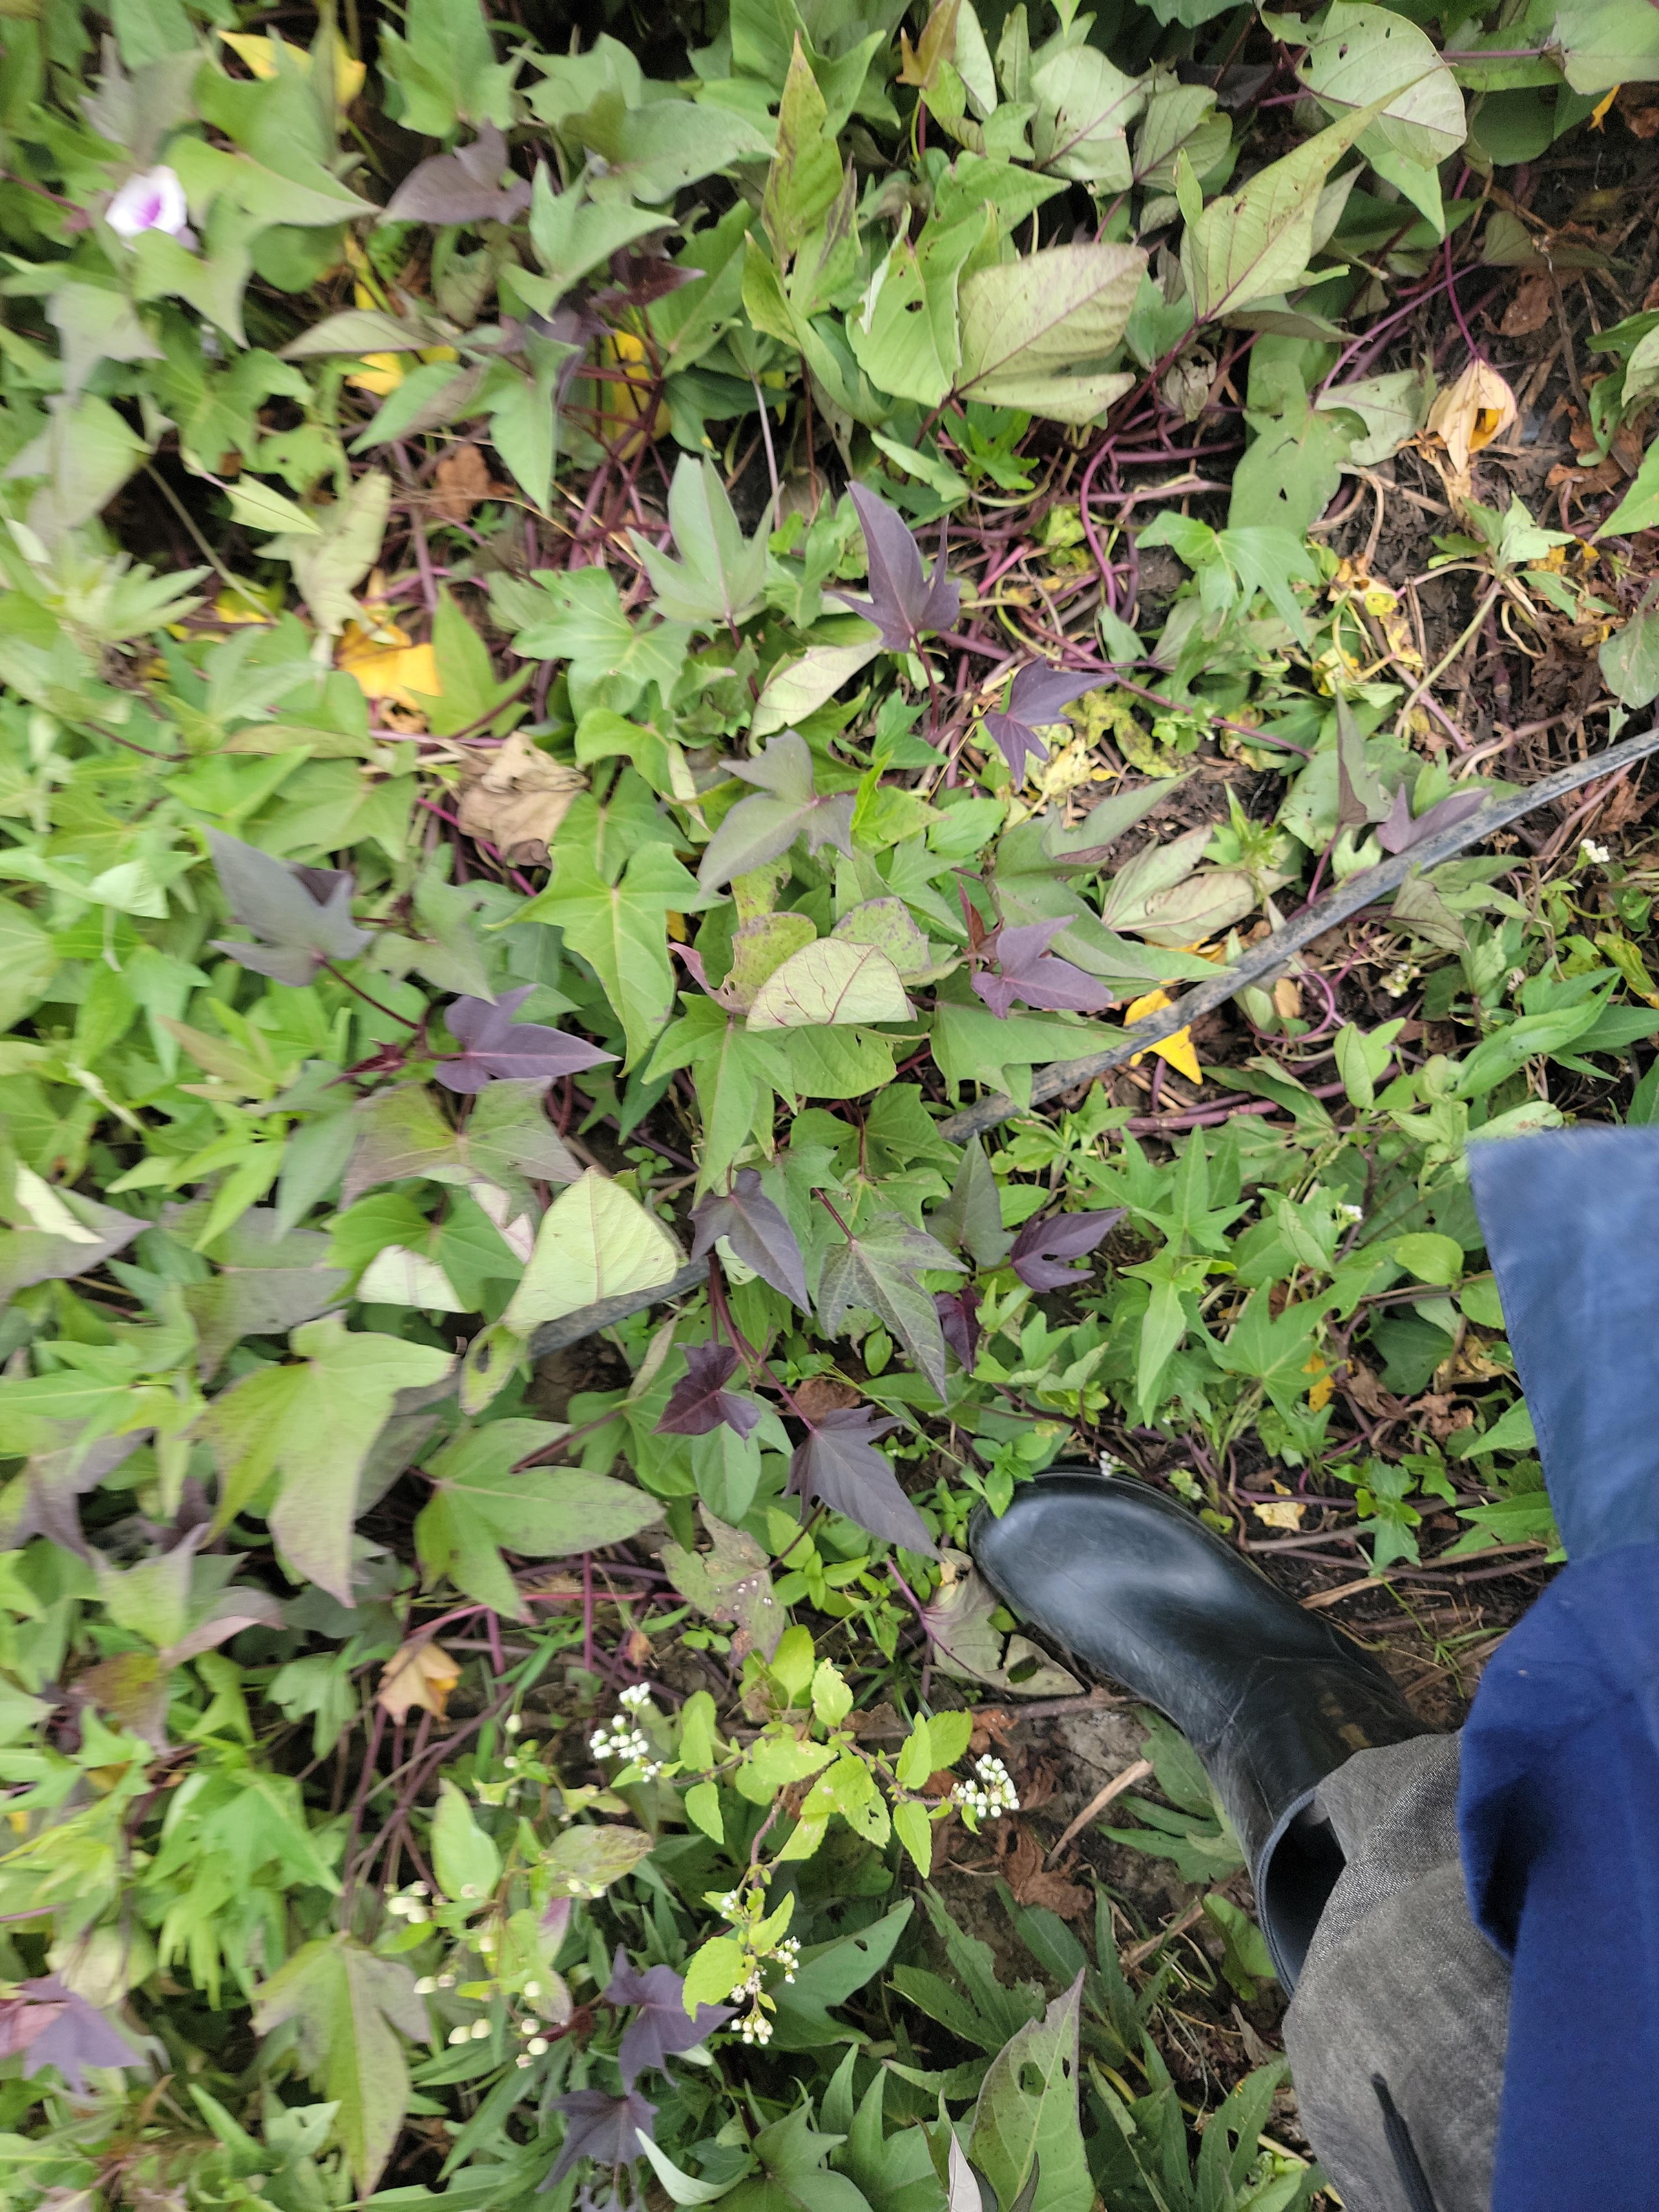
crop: sweet potato
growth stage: flowering
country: Tanzania
